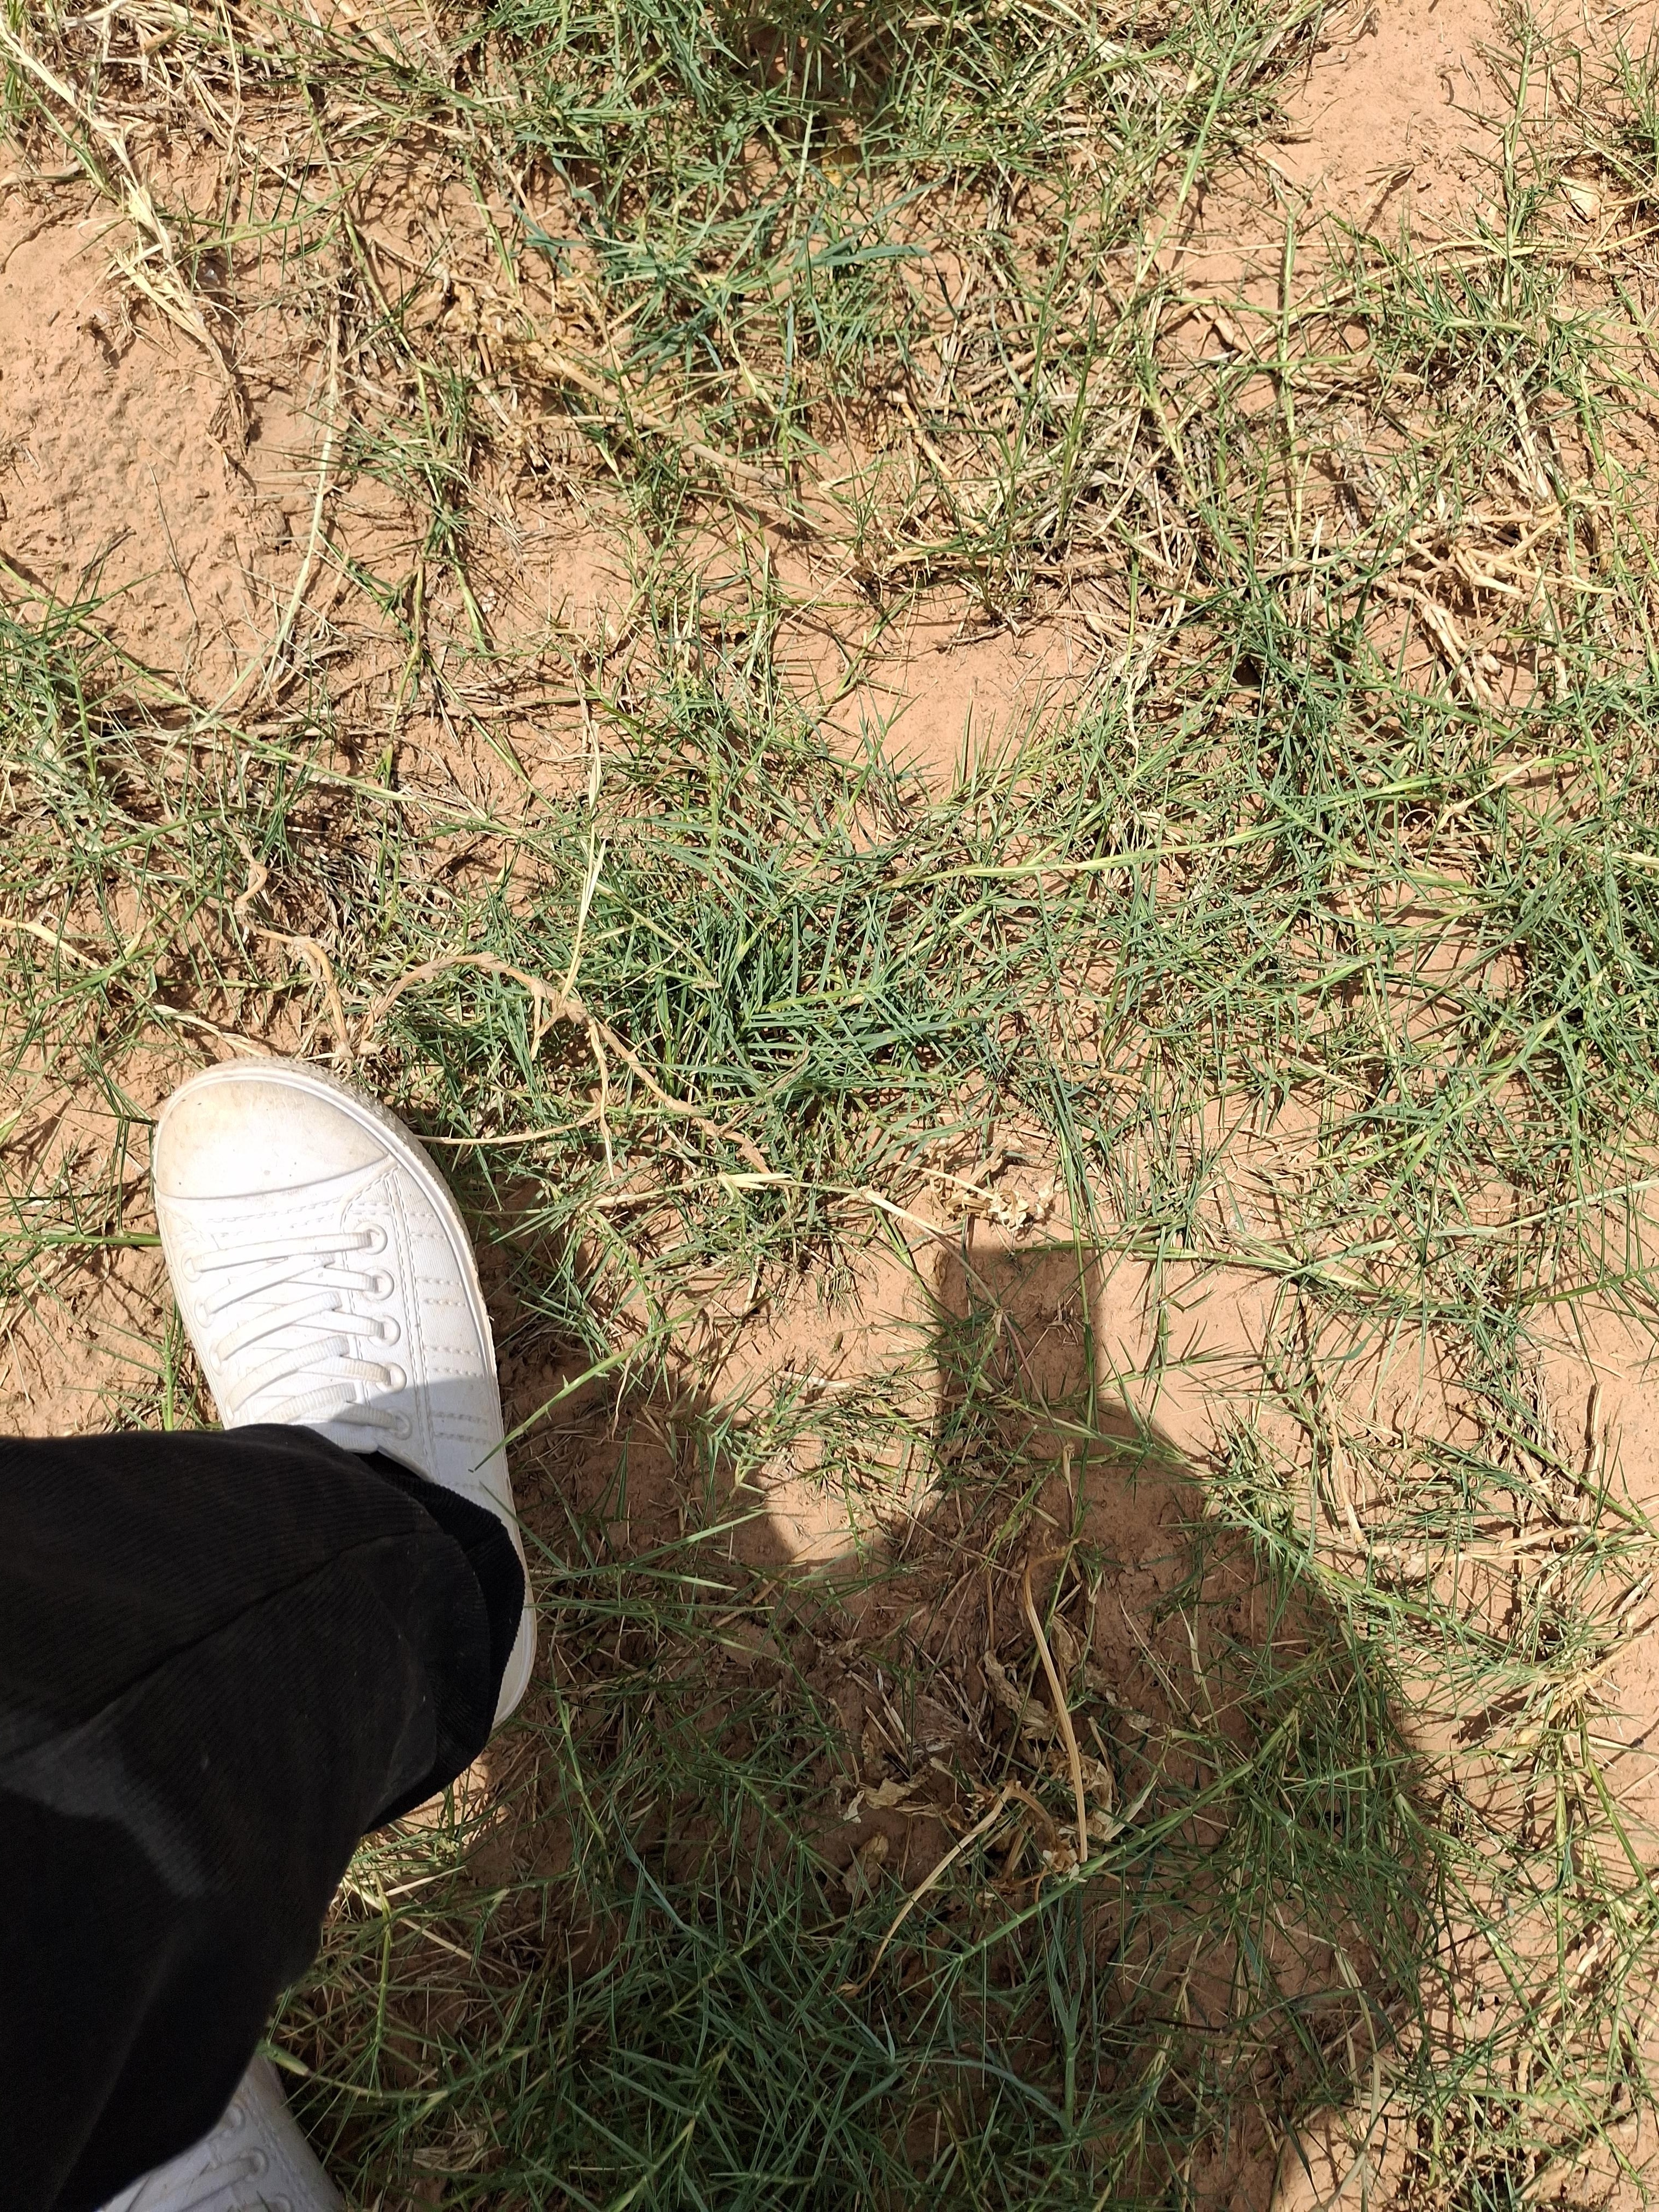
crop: cowpea
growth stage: harvest maturity
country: Nigeria
